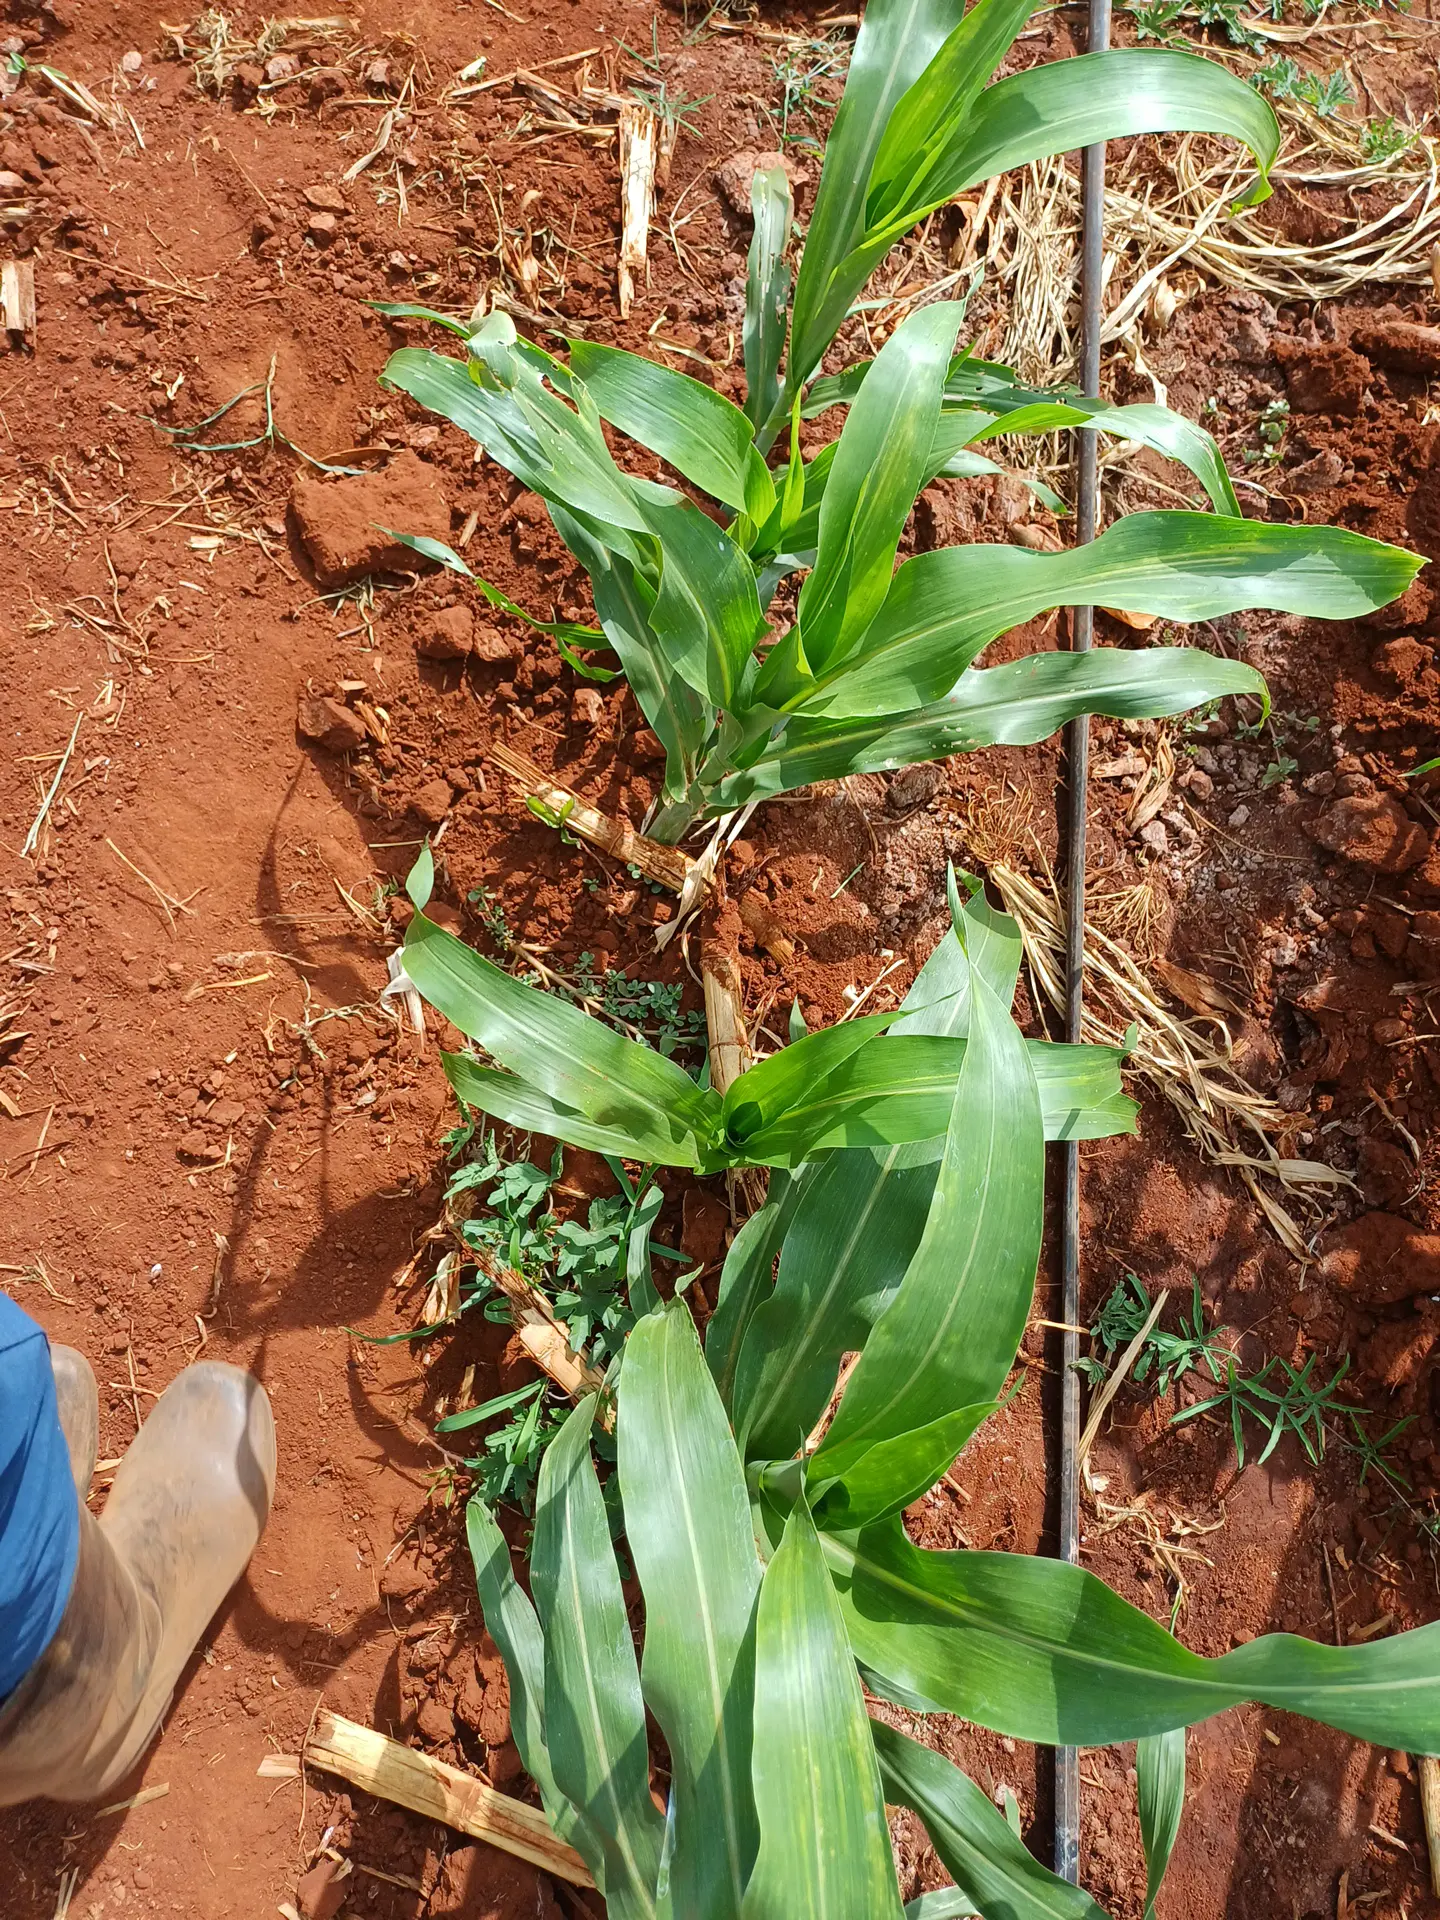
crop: sorghum
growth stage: vegetative
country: Kenya
